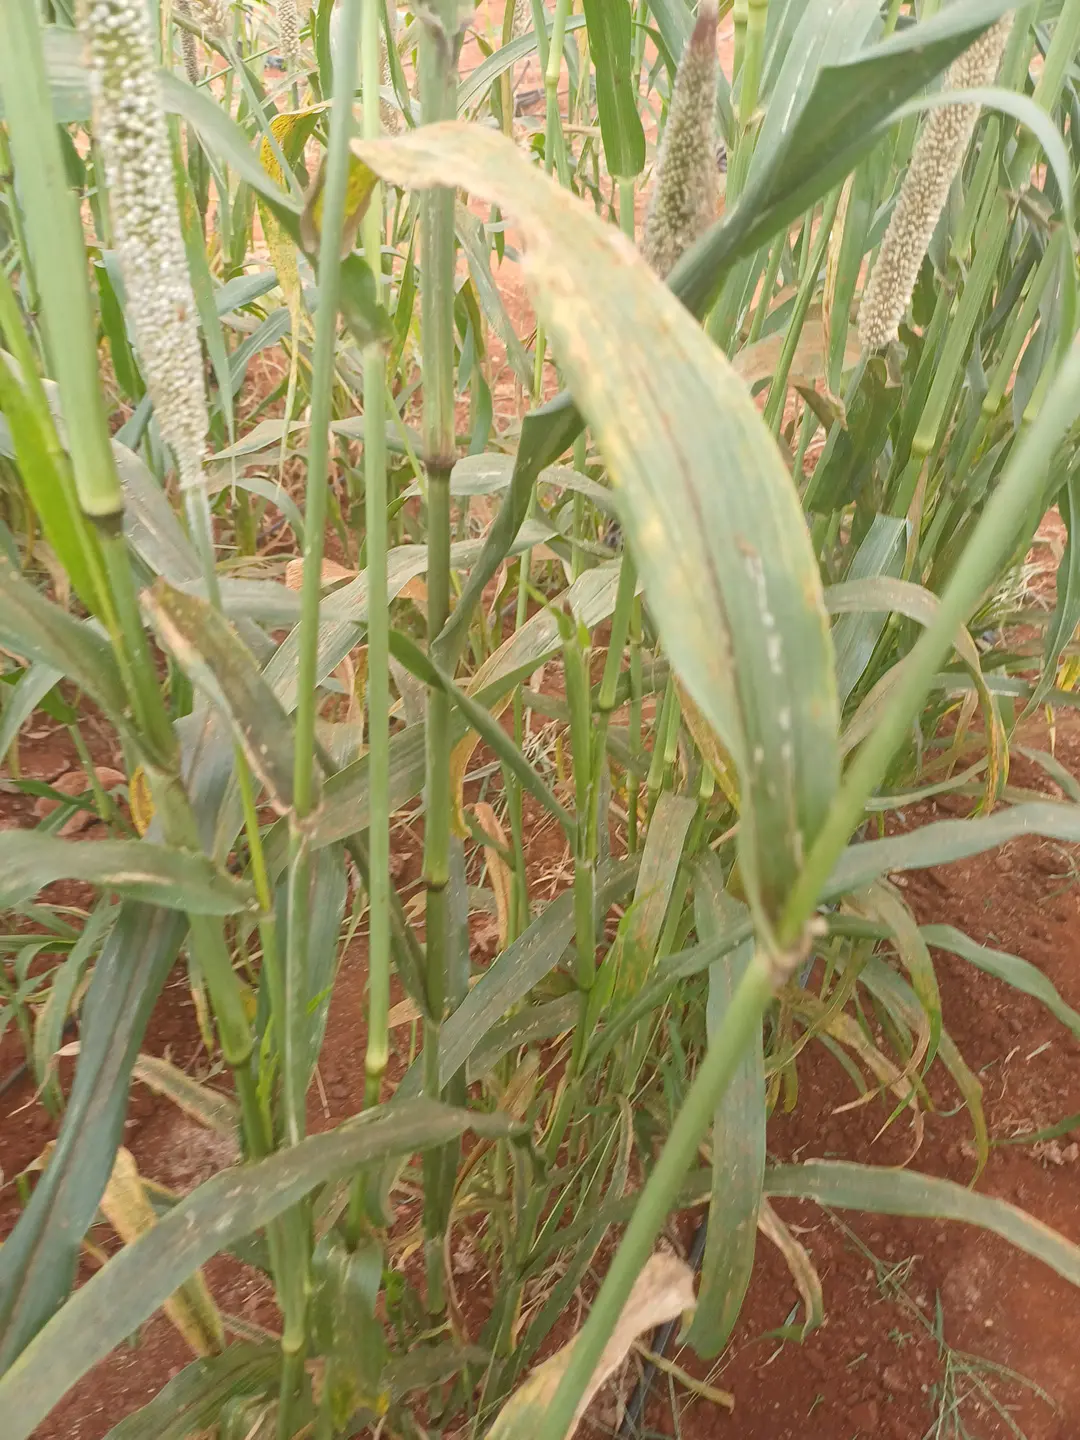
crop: pearl millet
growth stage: pegging
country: Kenya
